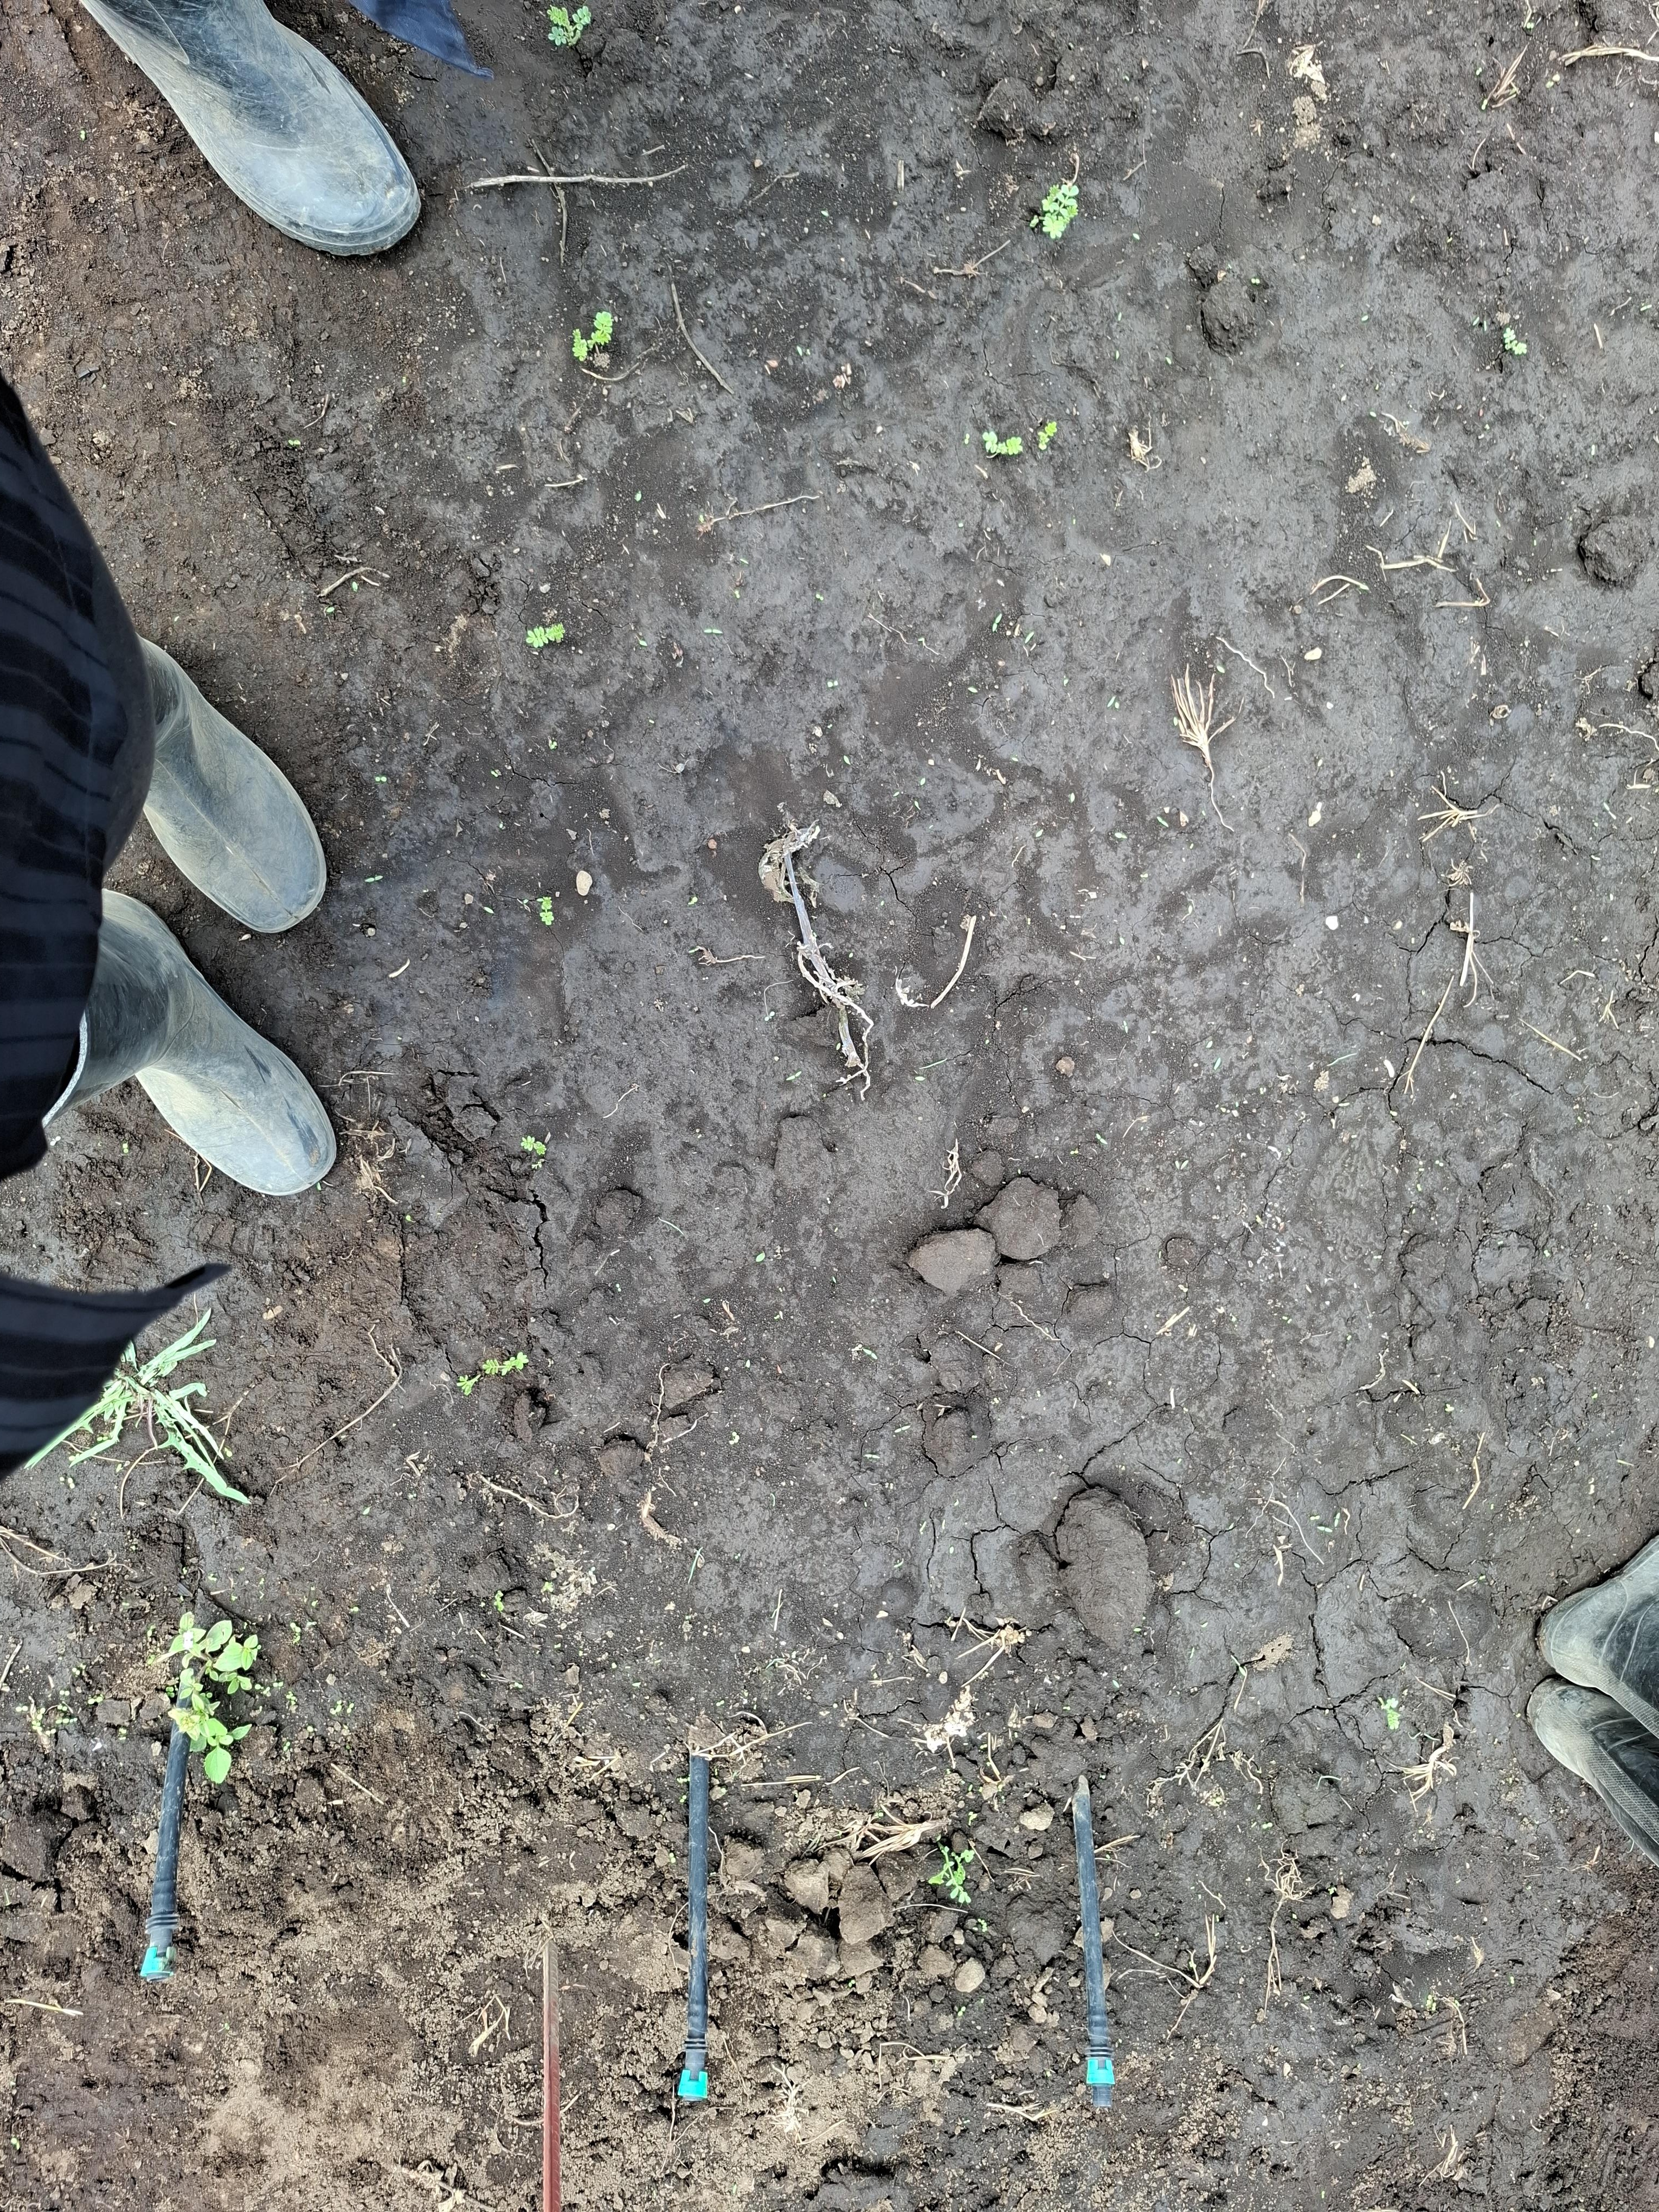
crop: chickpea
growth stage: emergence
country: Tanzania
